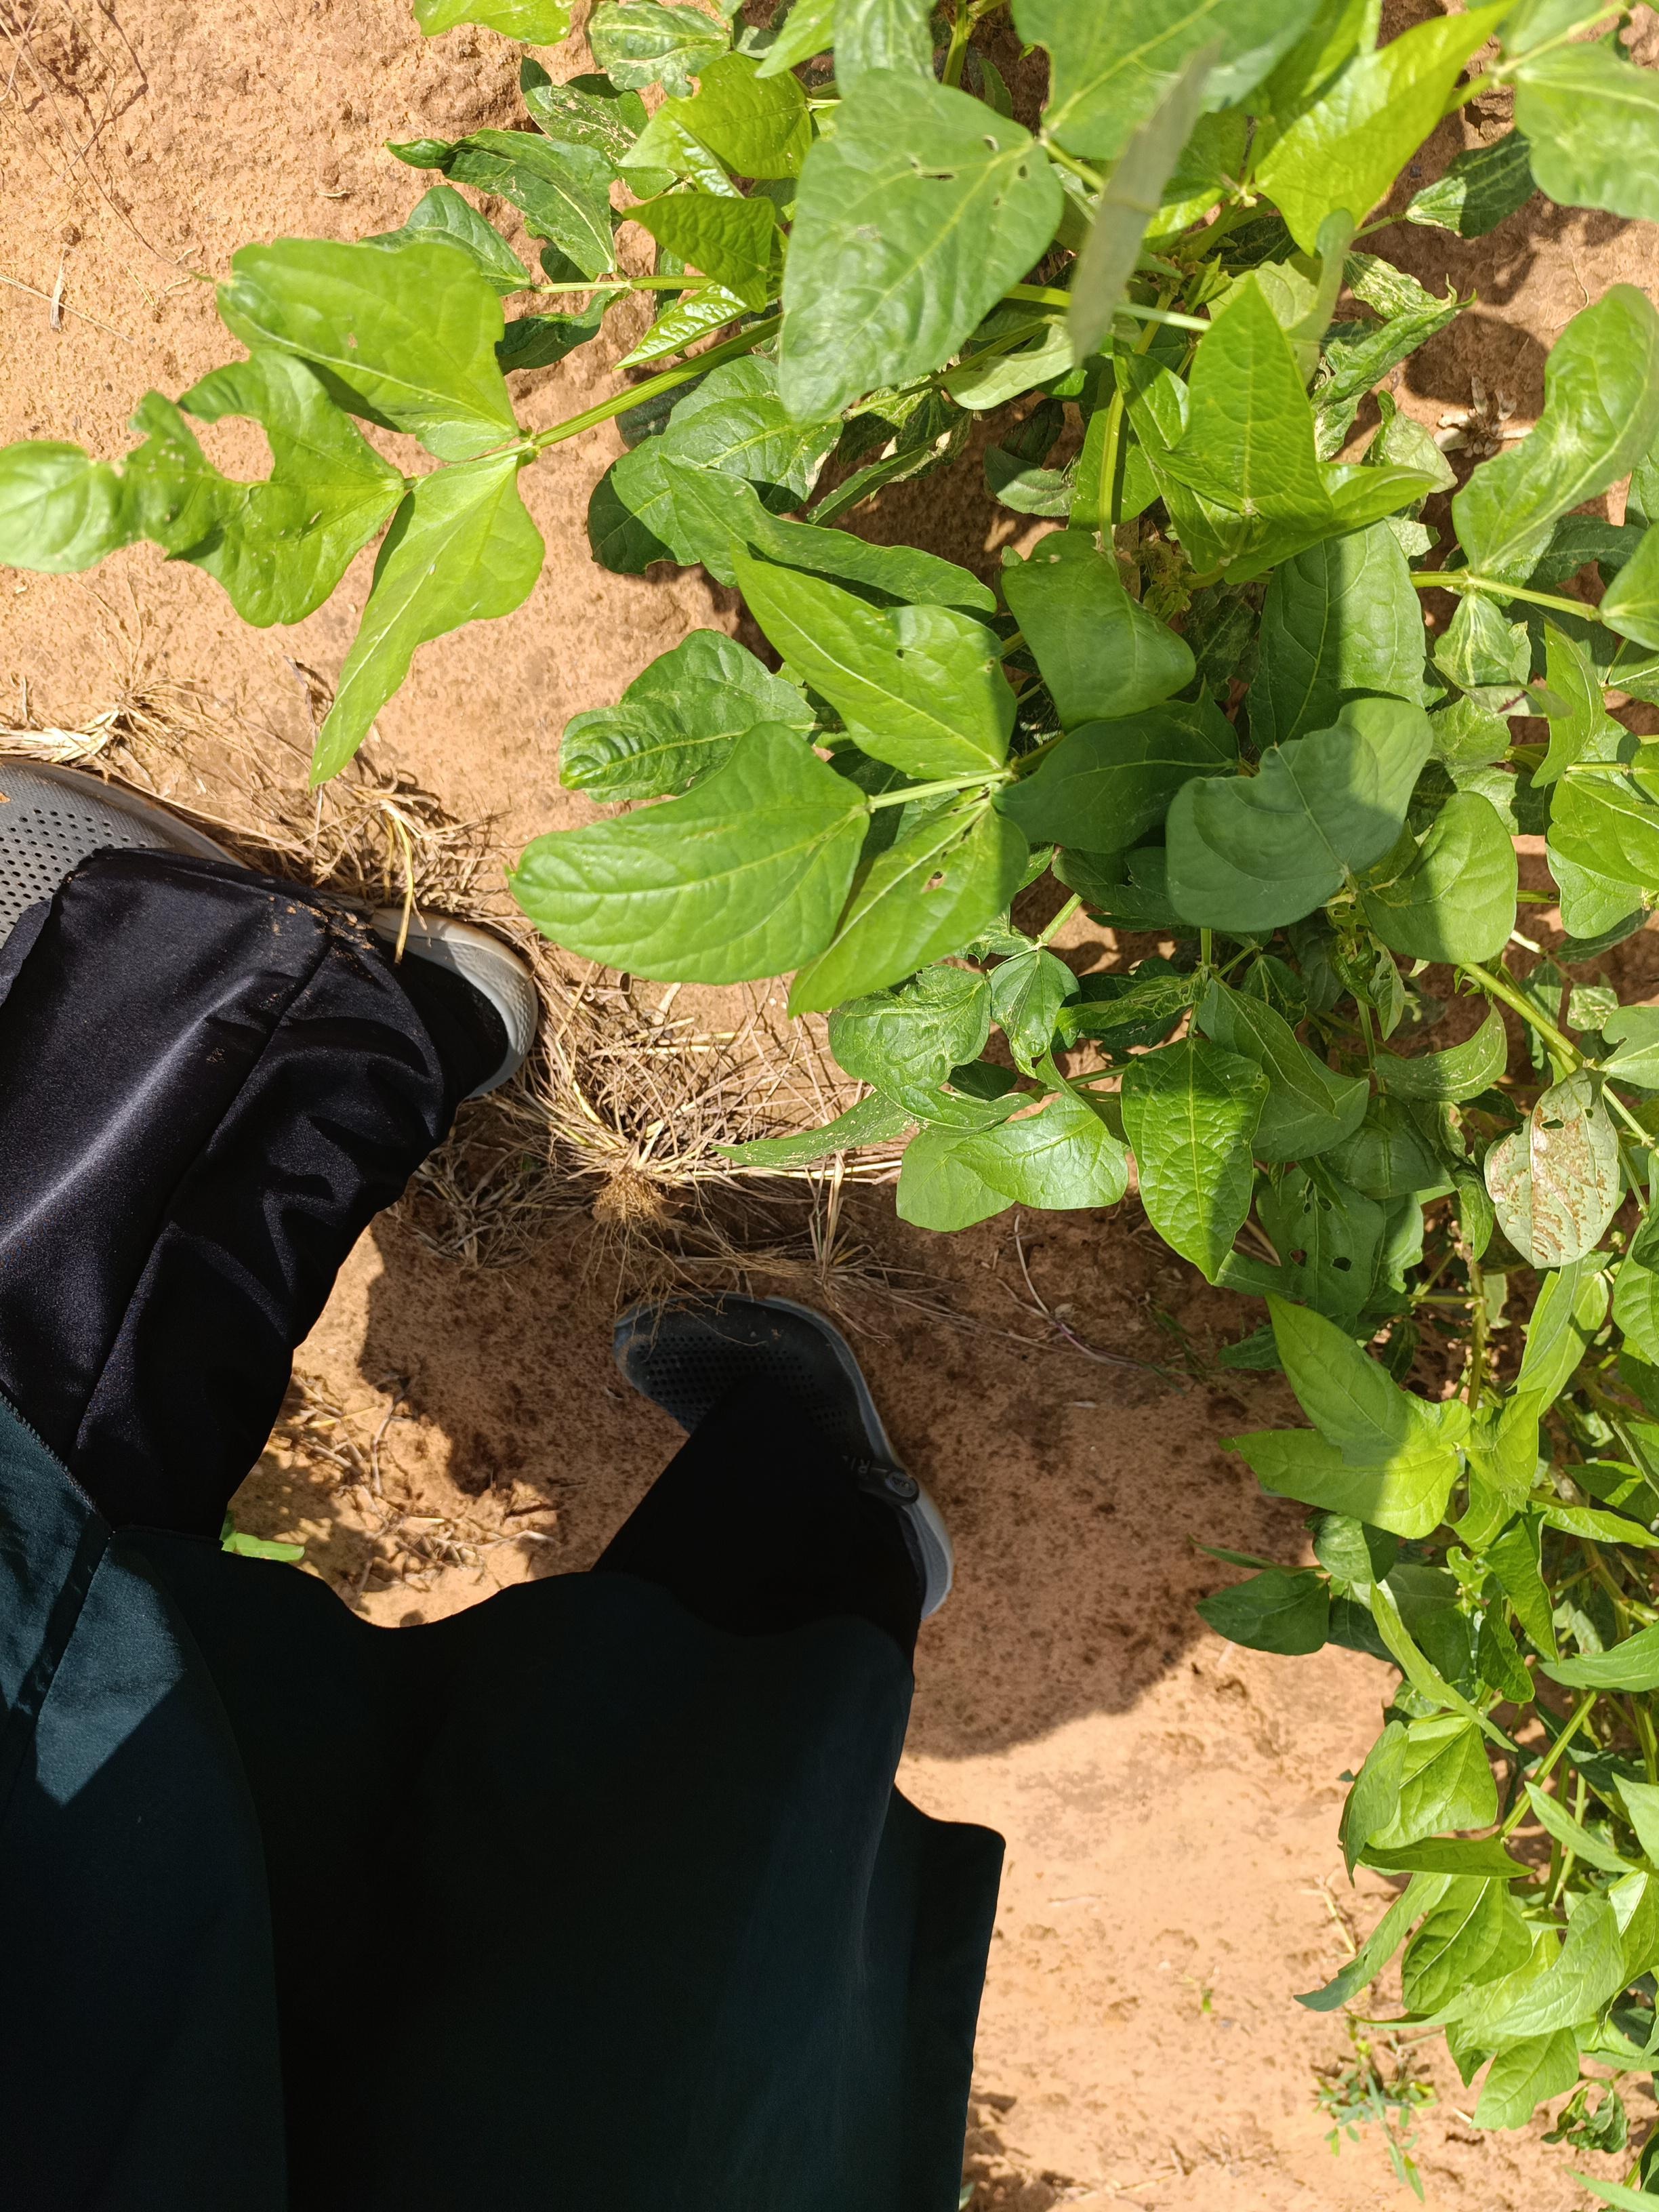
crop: cowpea
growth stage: emergence
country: Nigeria
